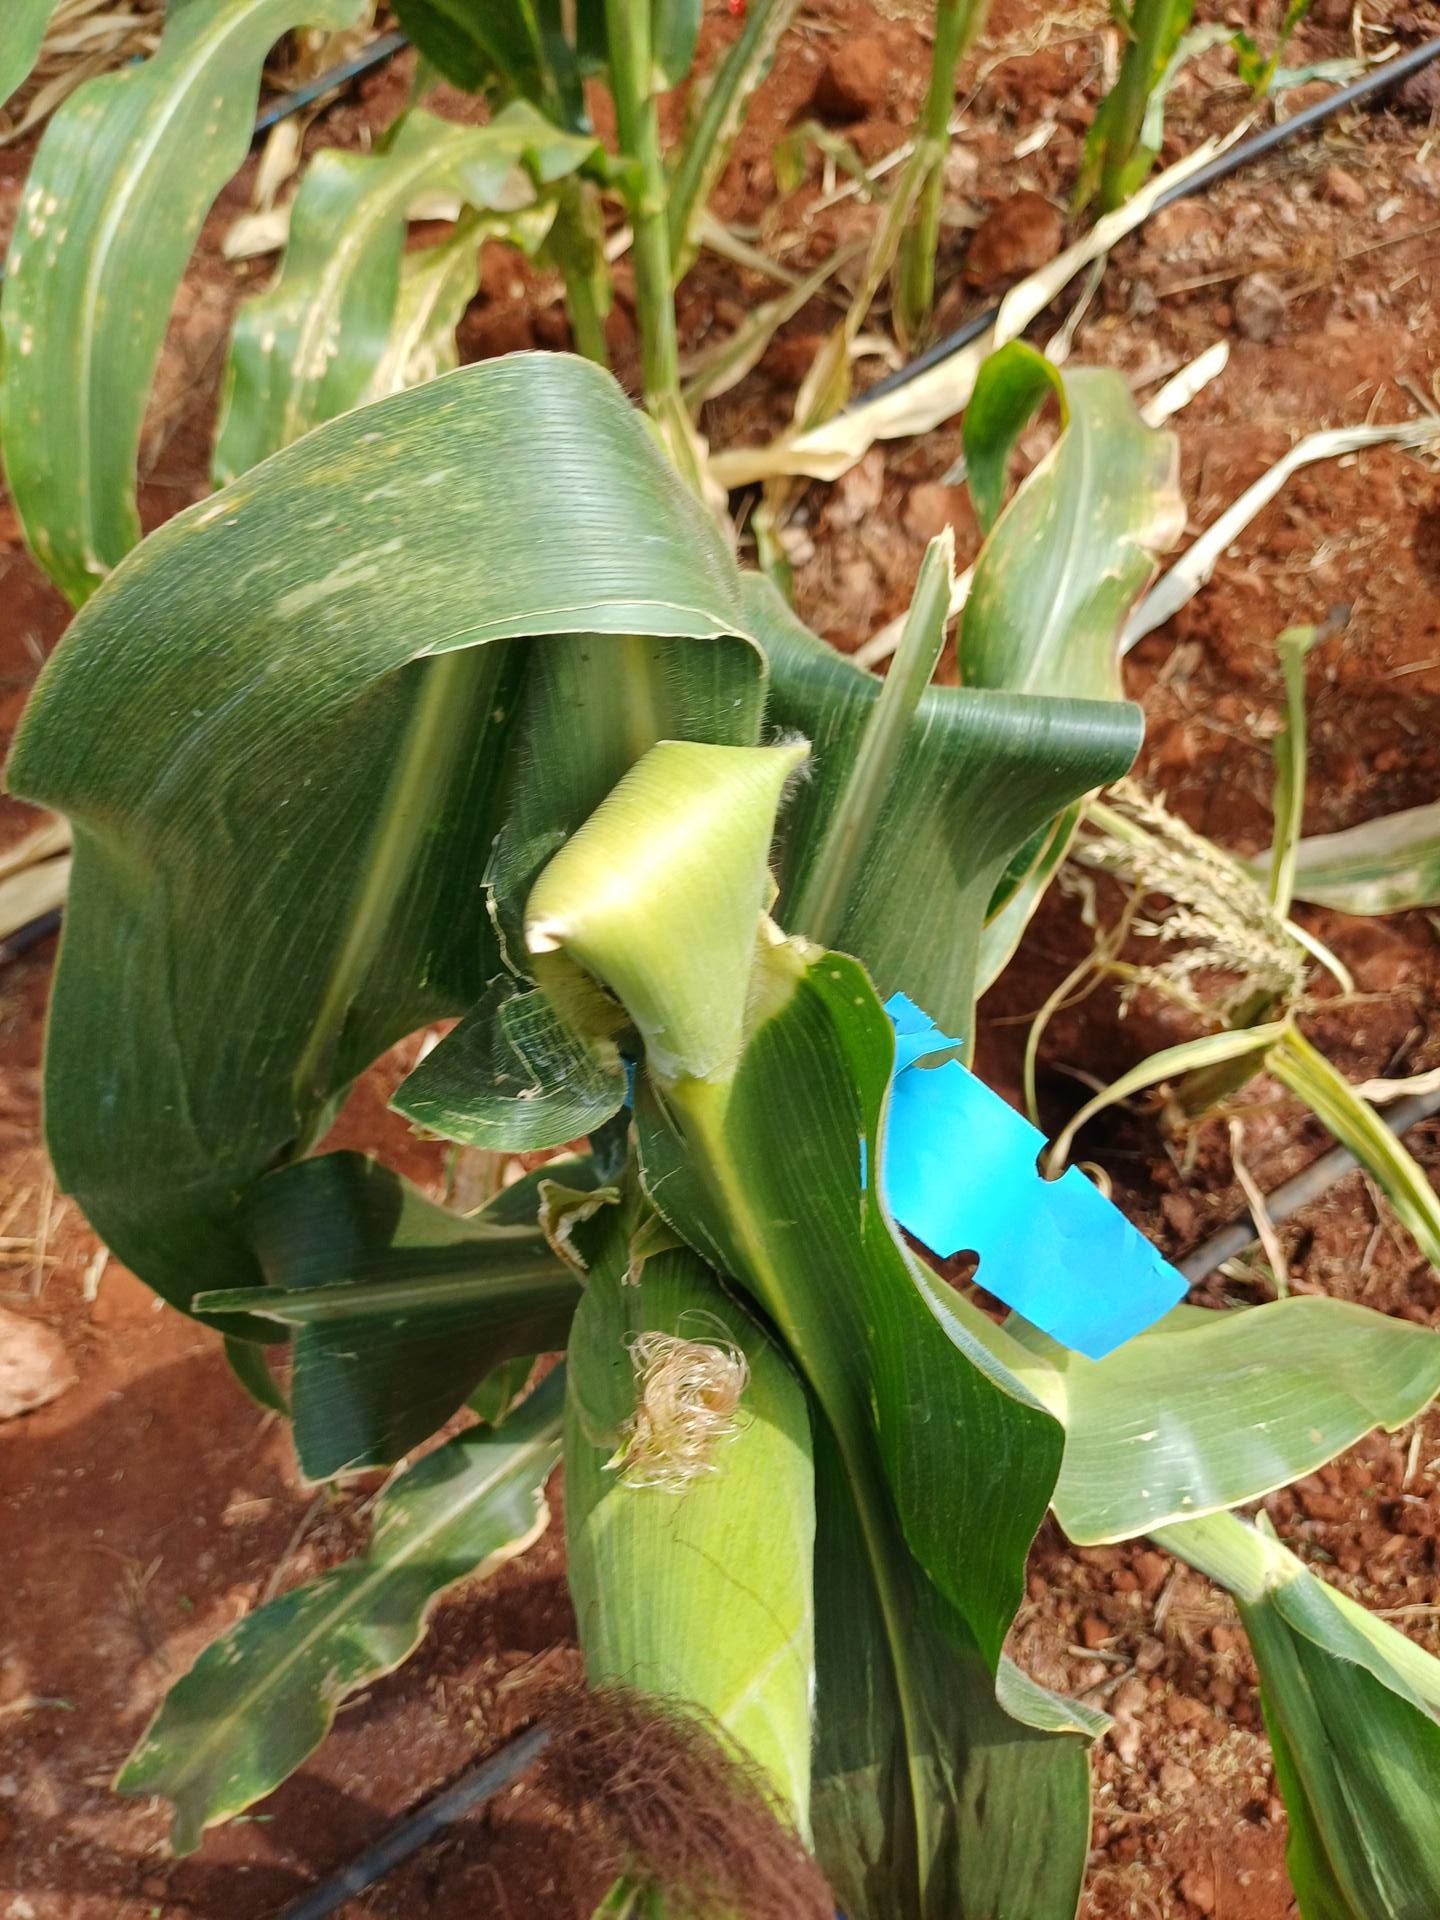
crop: maize
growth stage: flowering
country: Kenya
